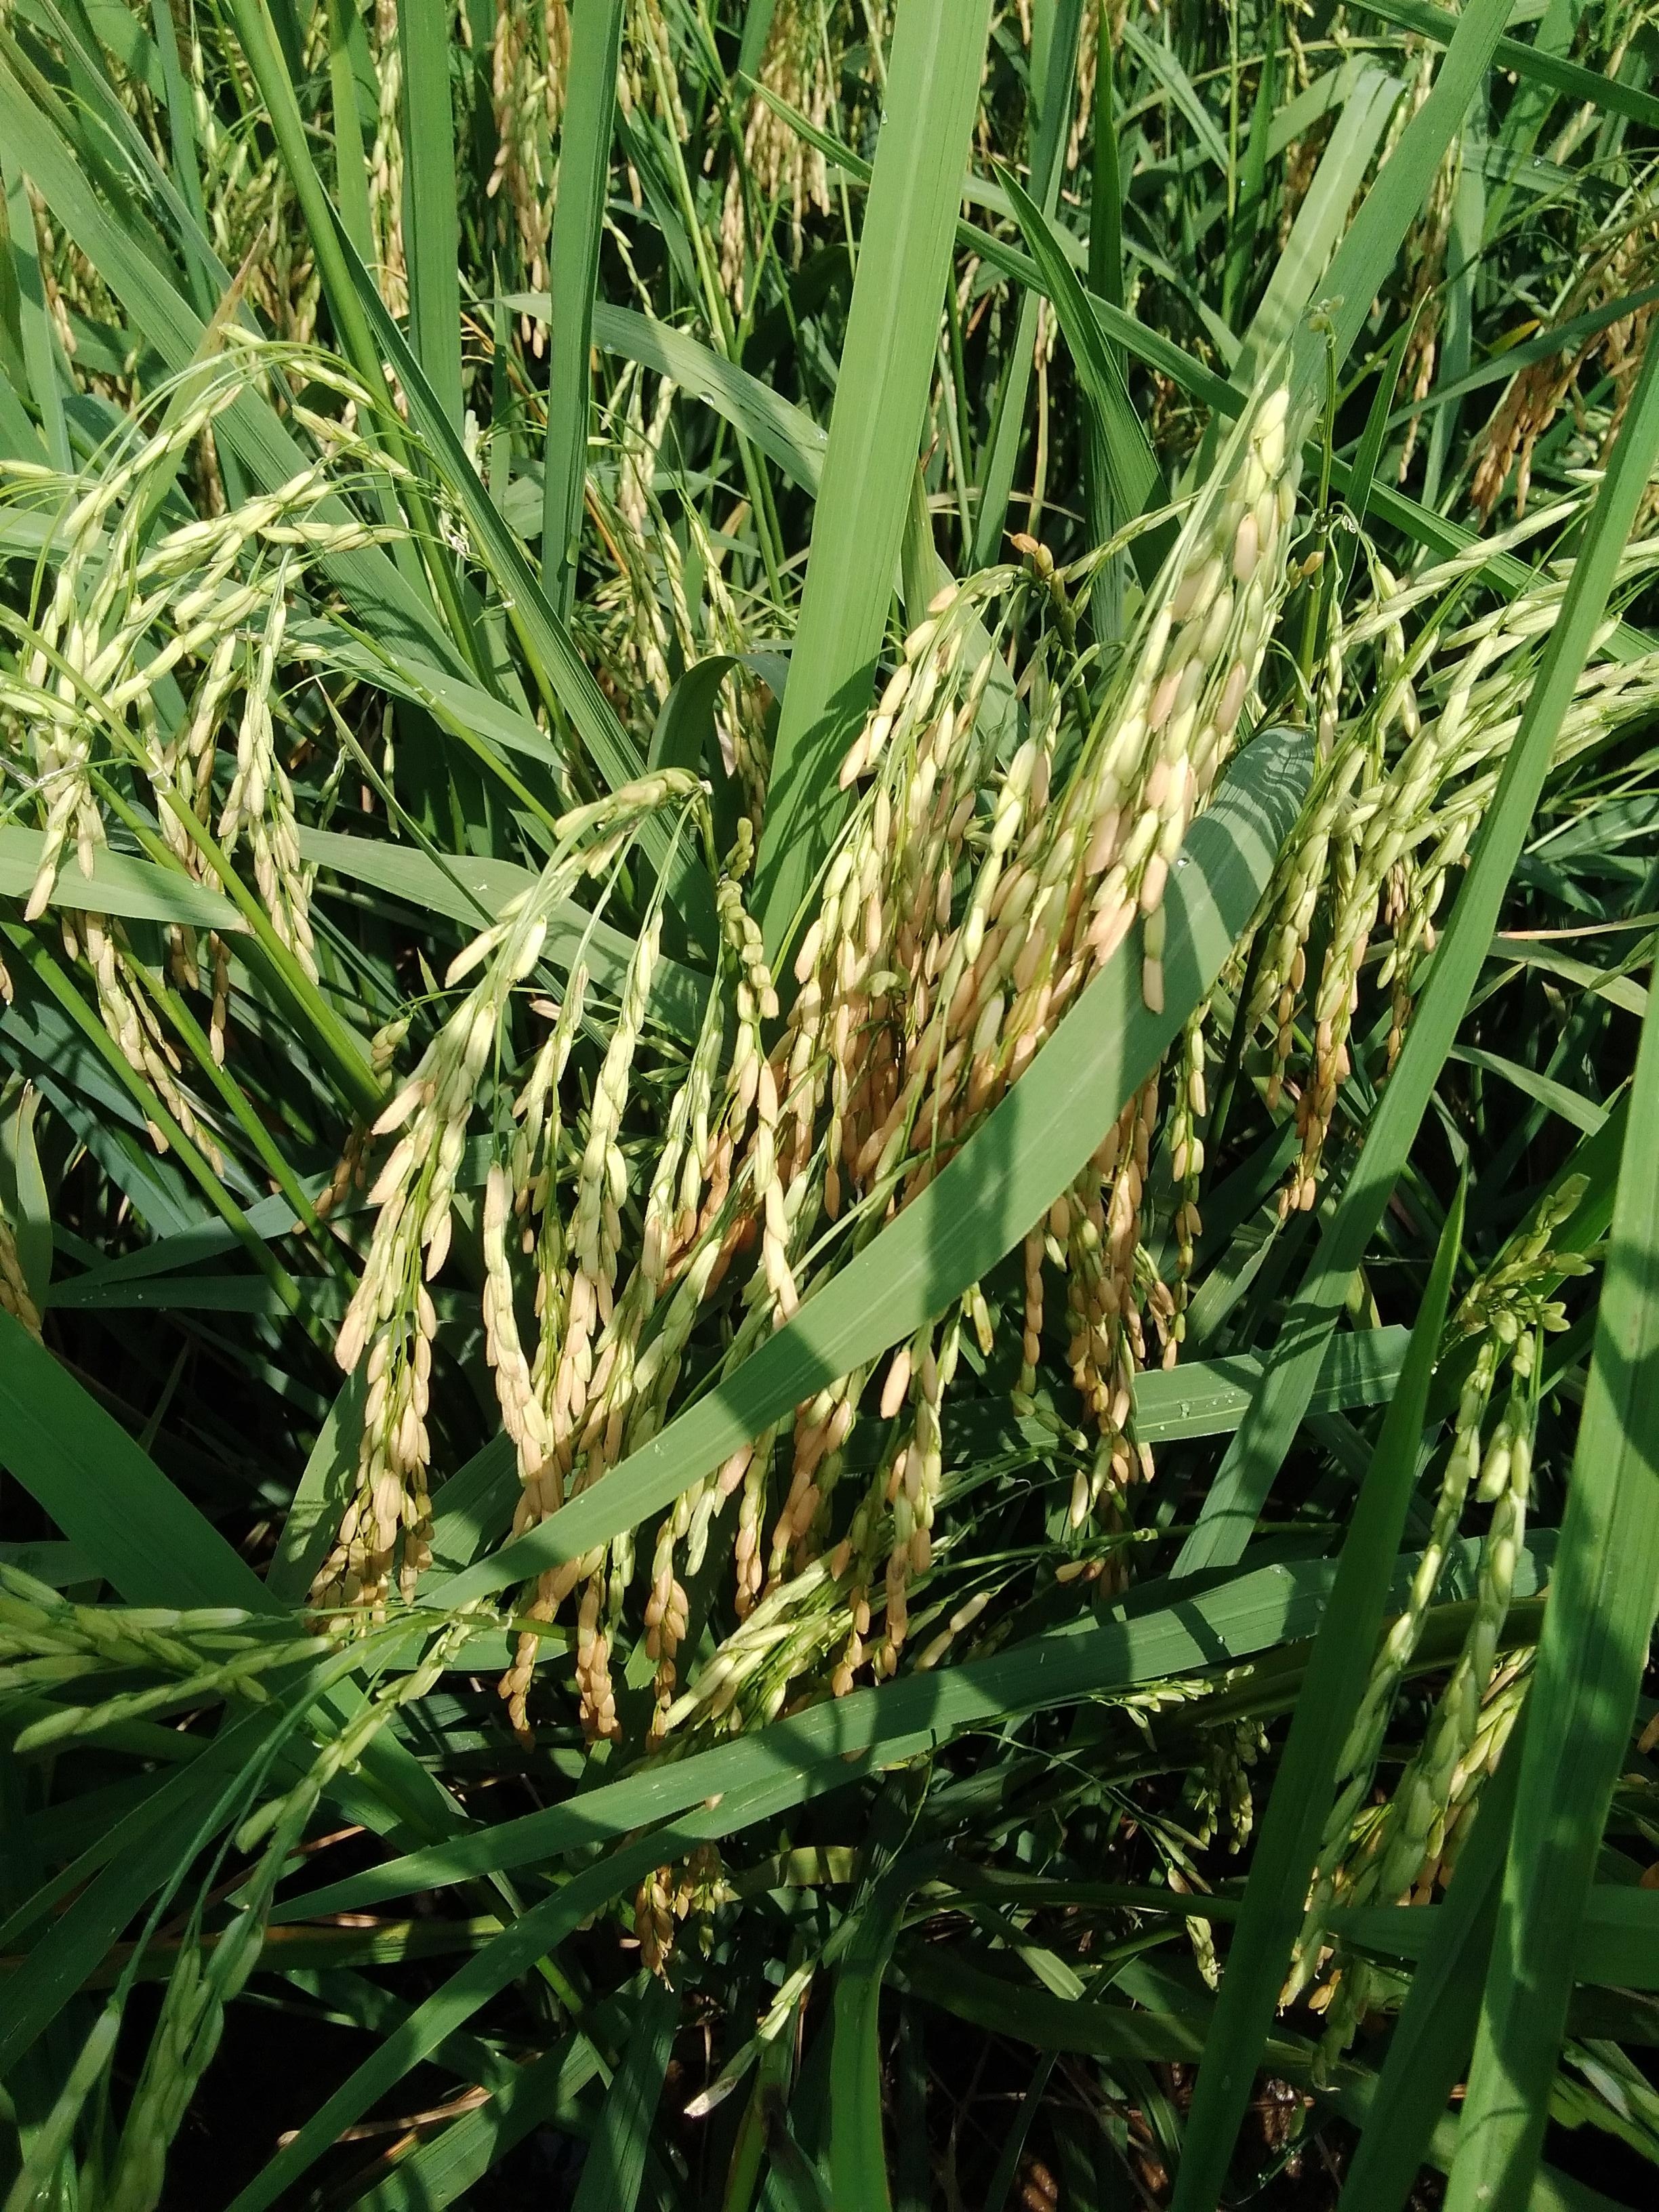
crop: rice
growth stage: ripening
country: Nigeria
